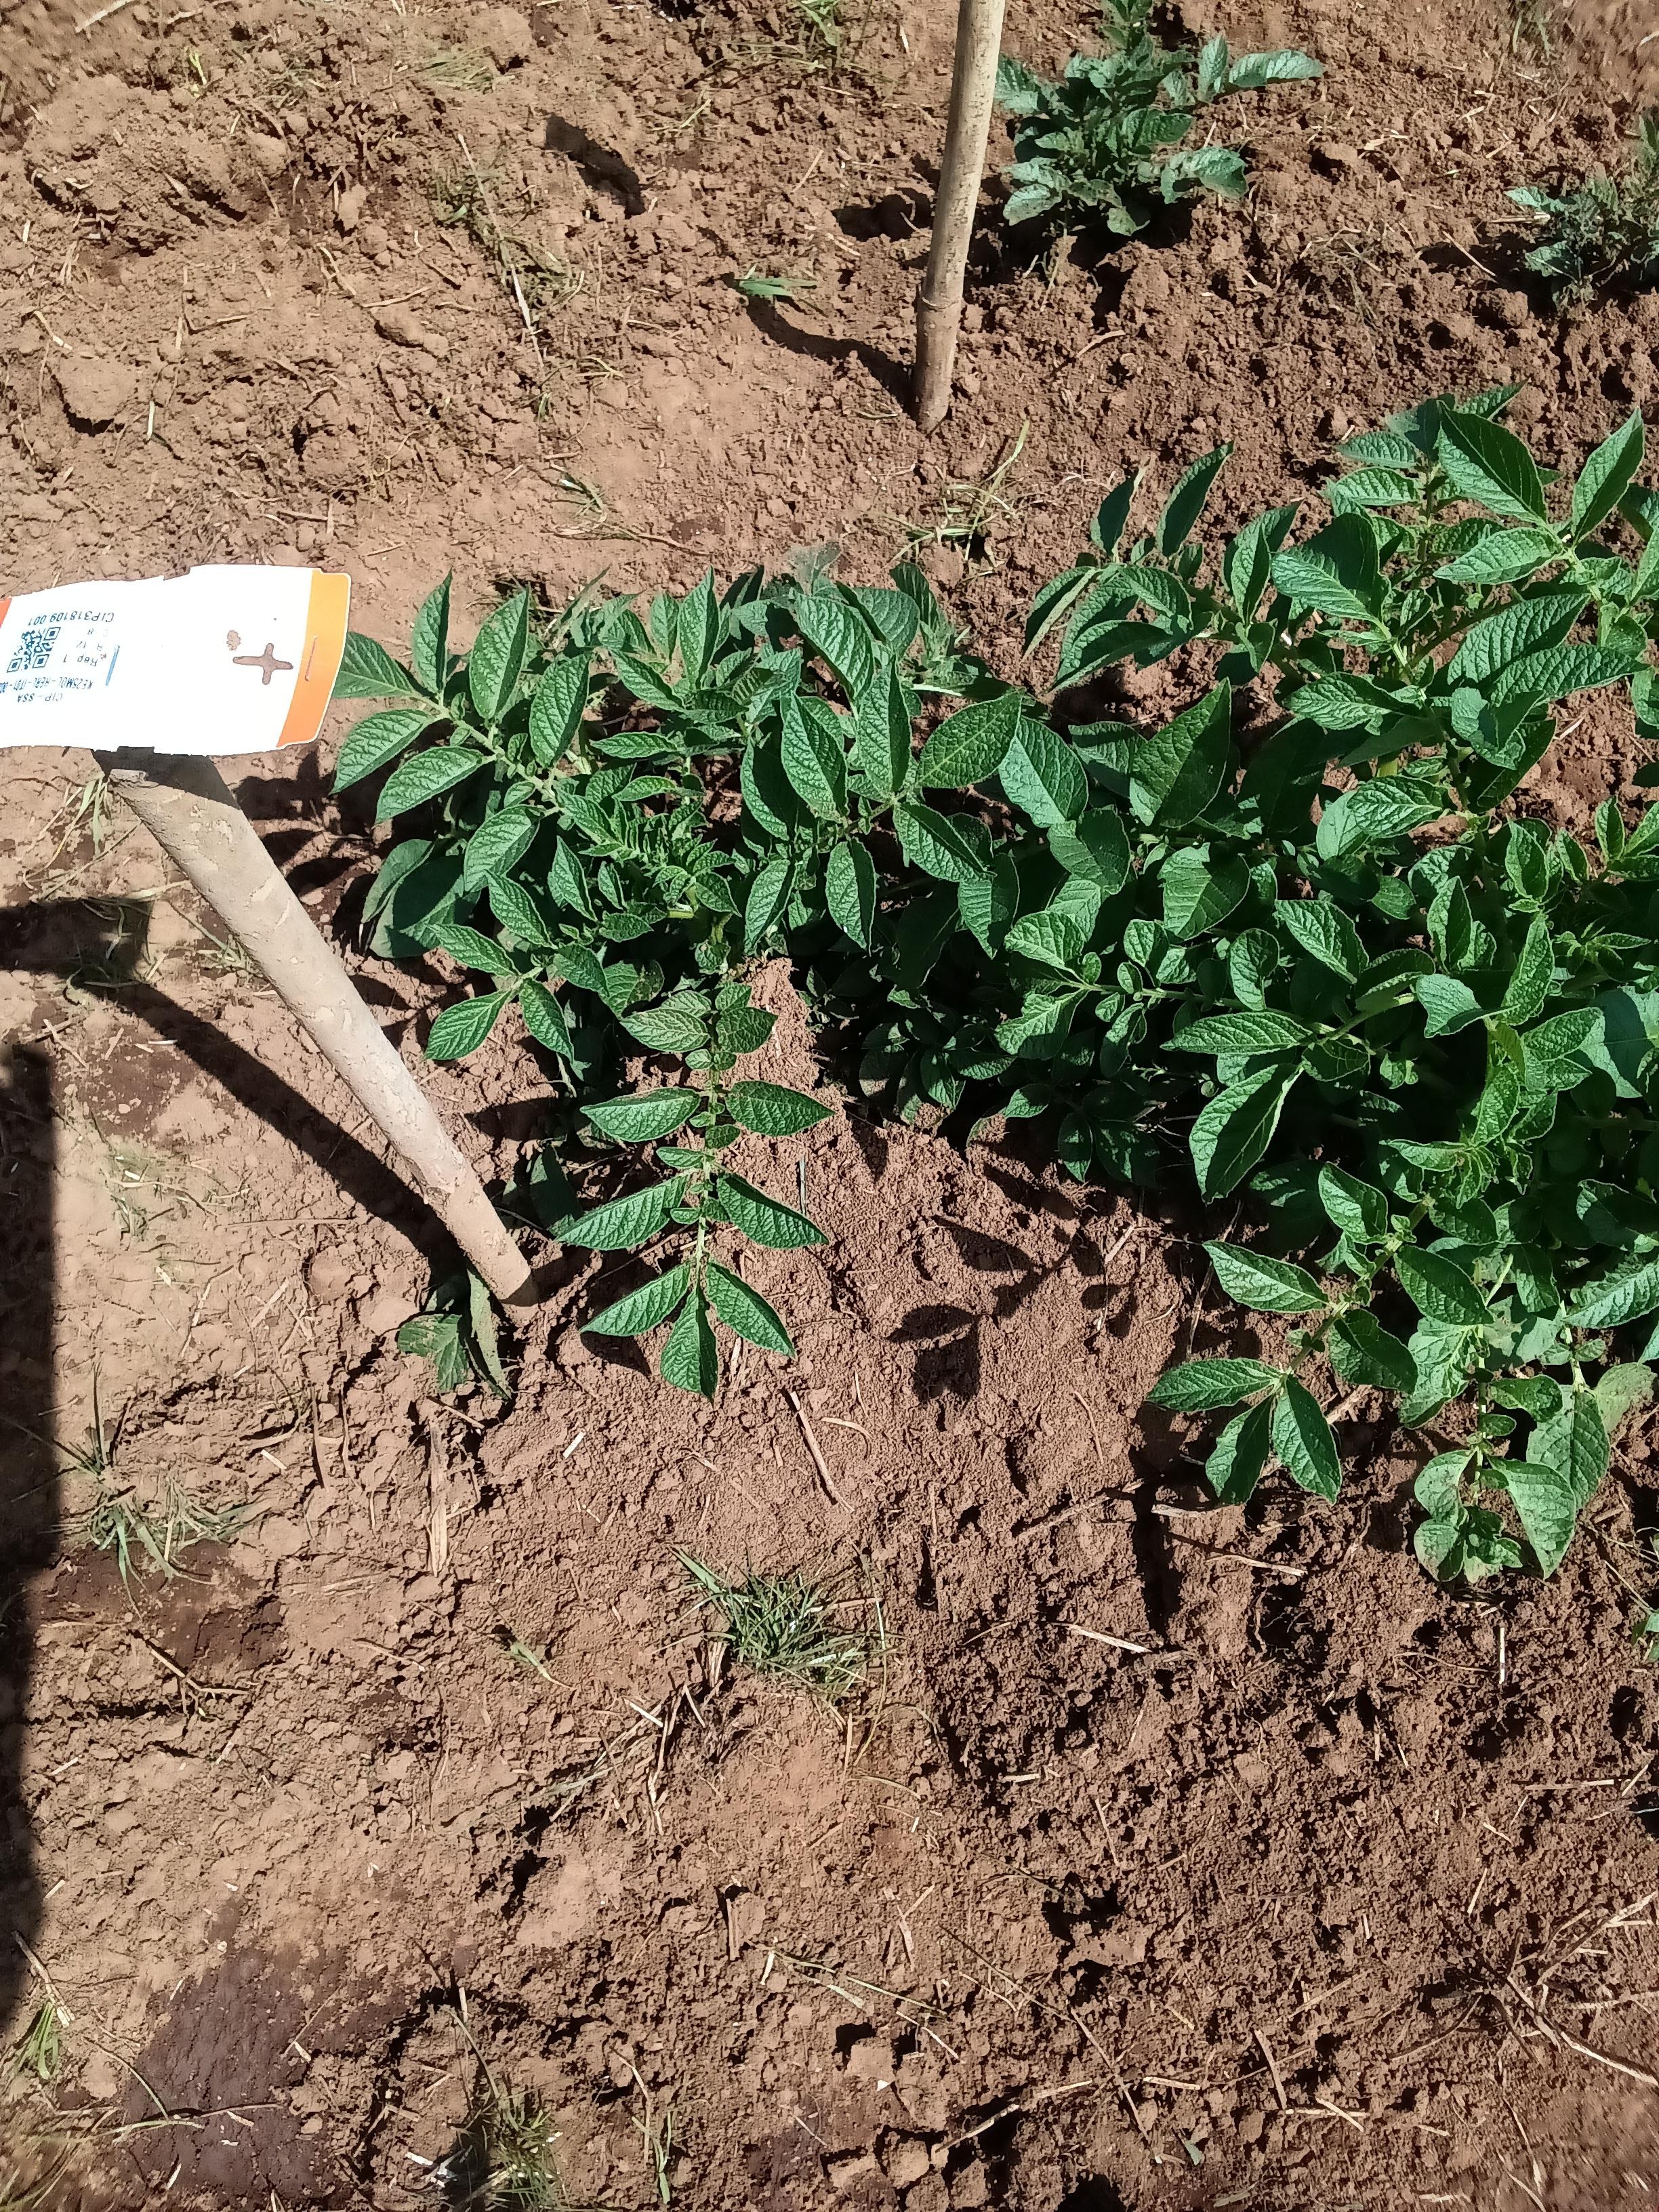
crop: potato
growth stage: vegetative
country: Kenya
